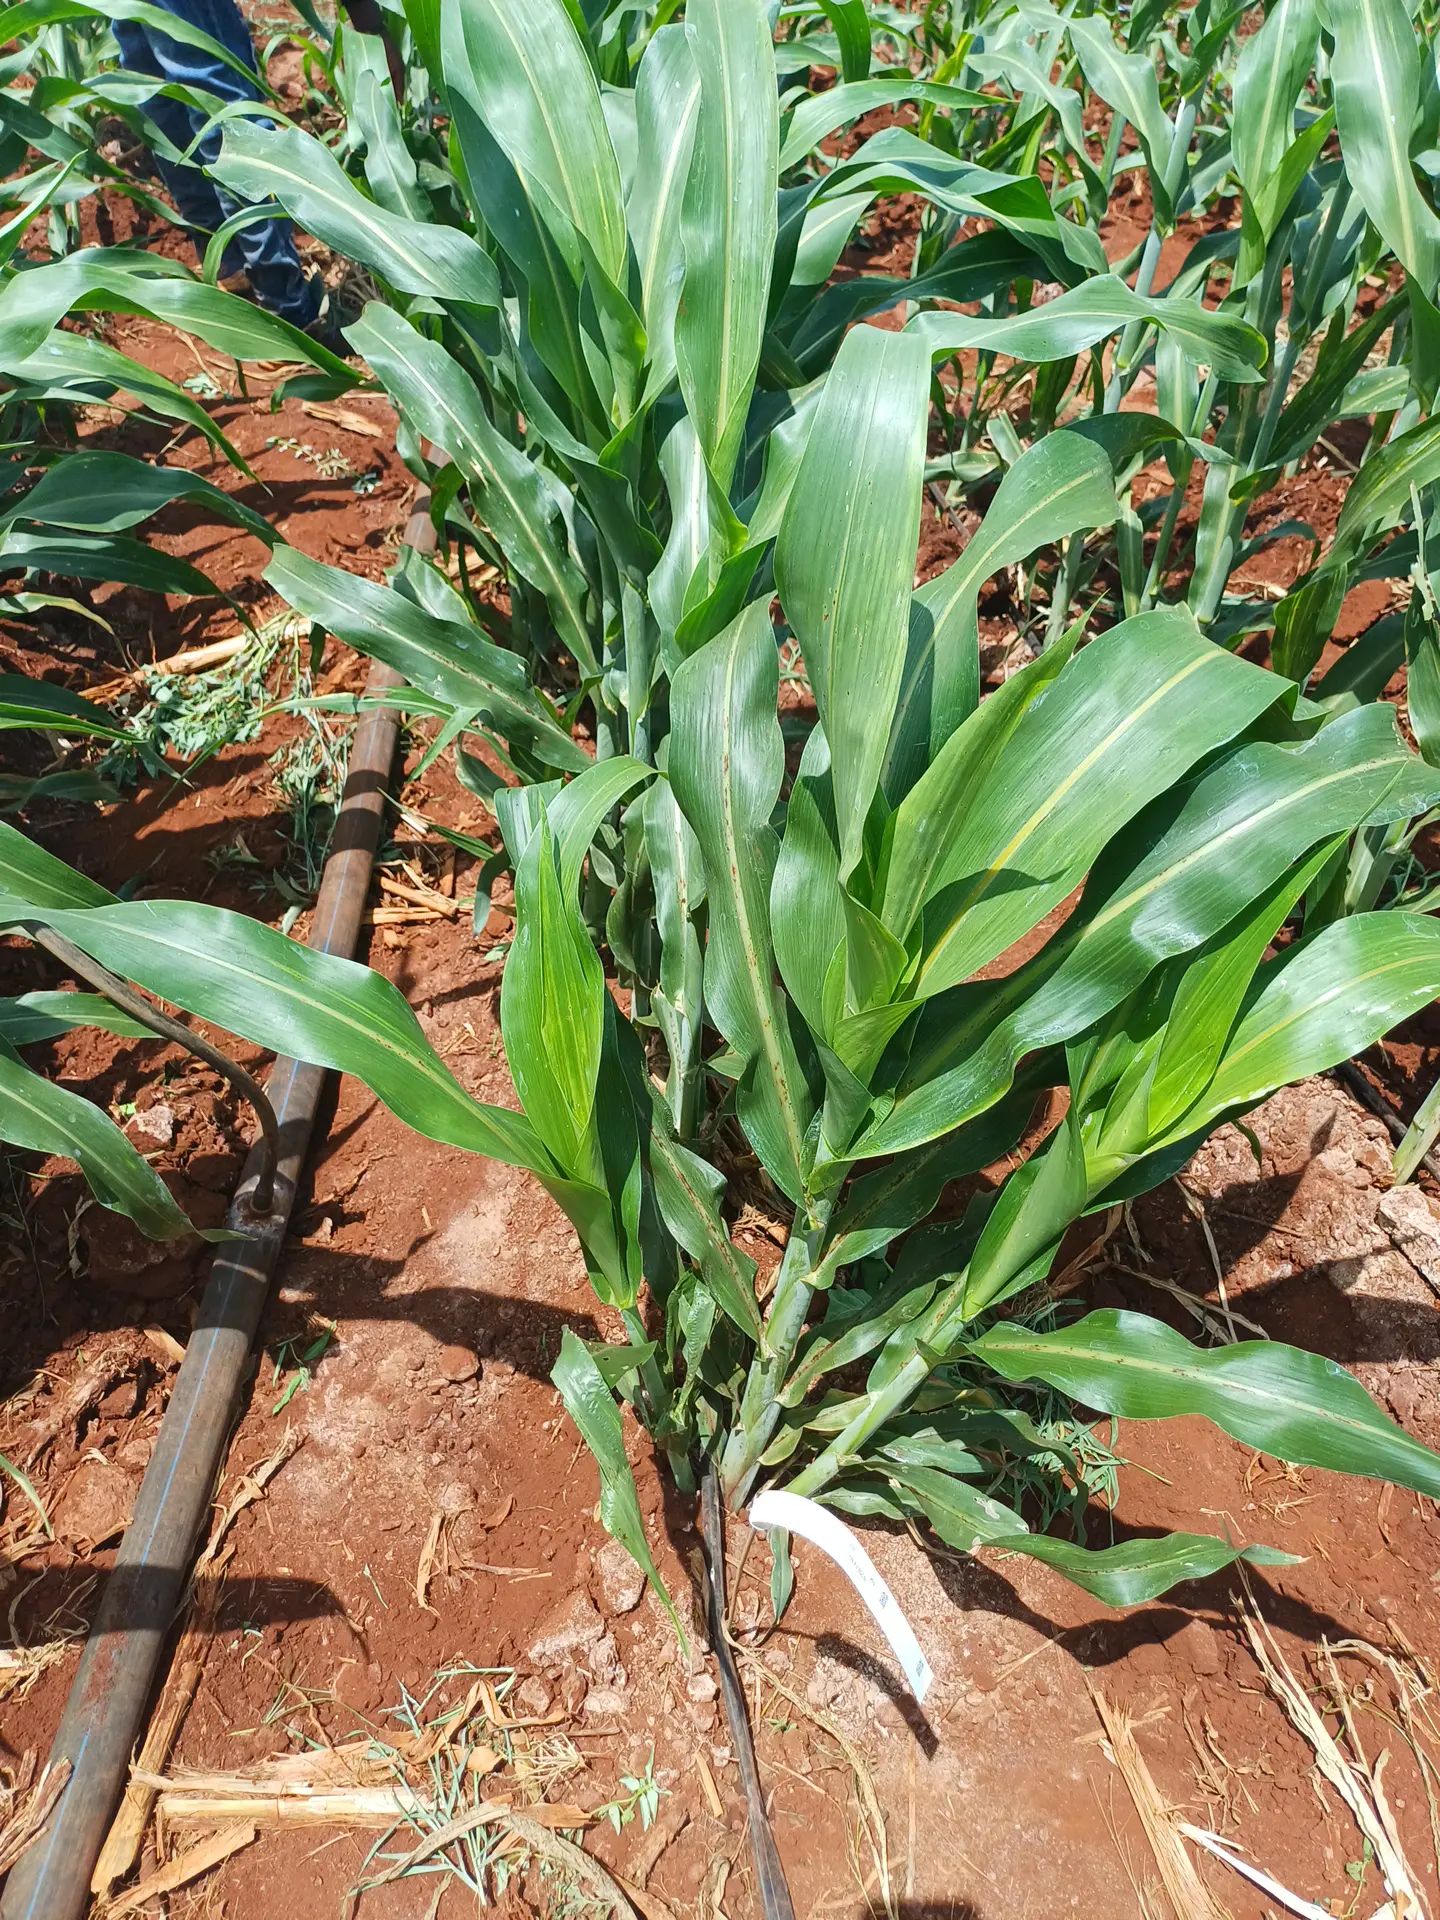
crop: sorghum
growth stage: vegetative
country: Kenya
